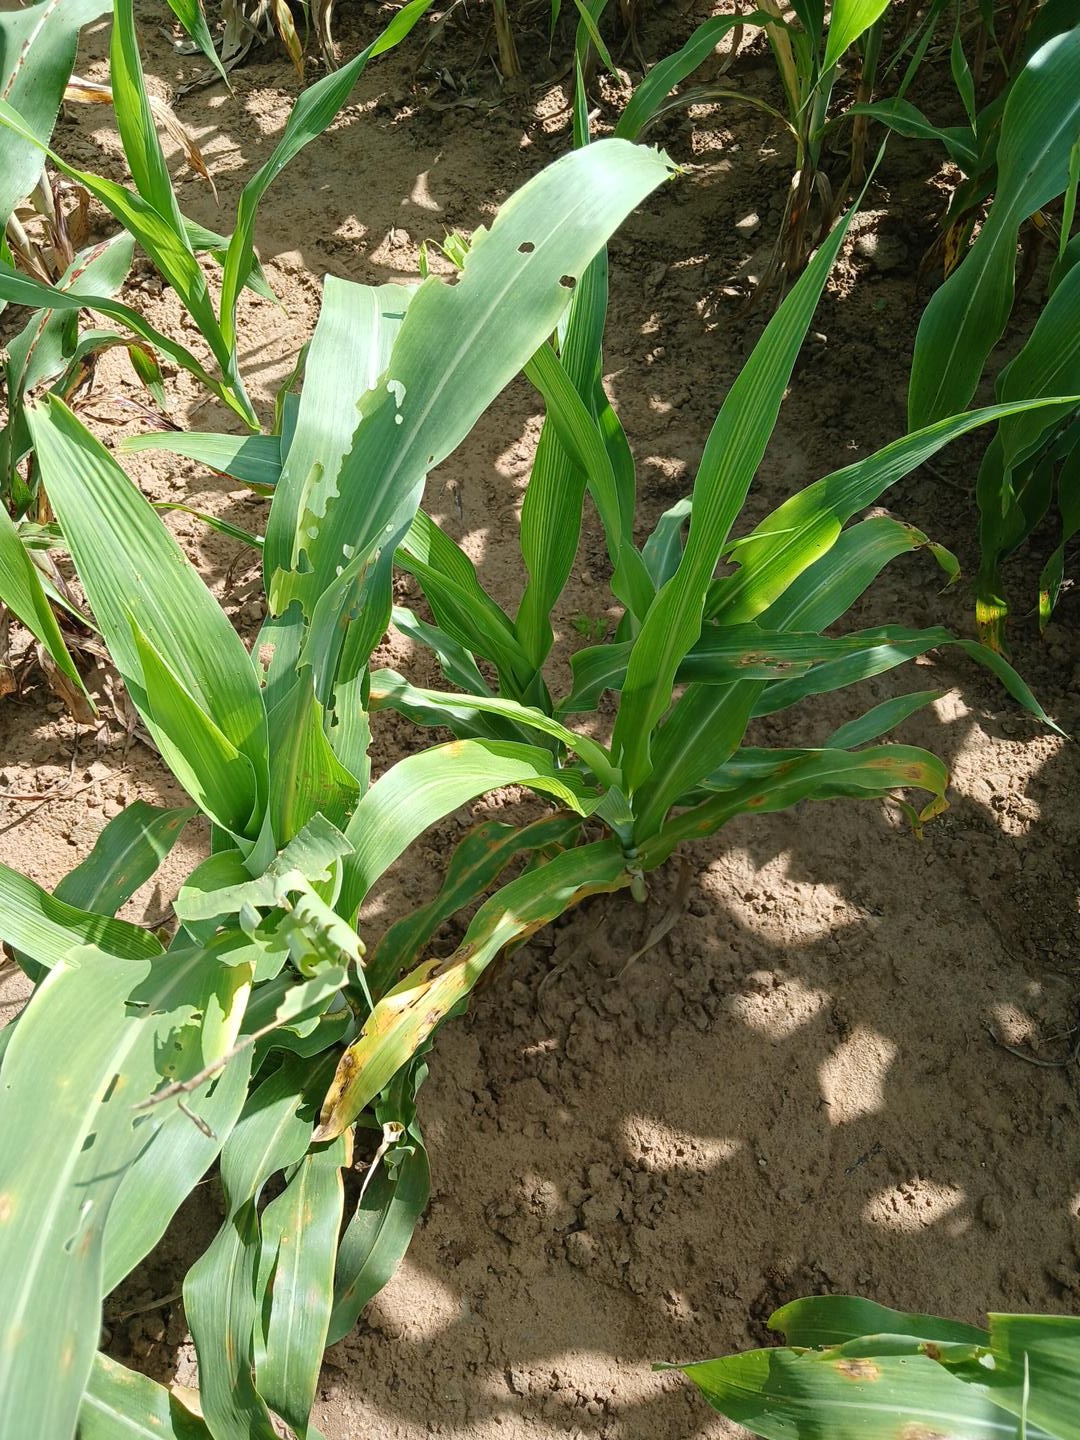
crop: sorghum
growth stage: vegetative
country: Senegal
